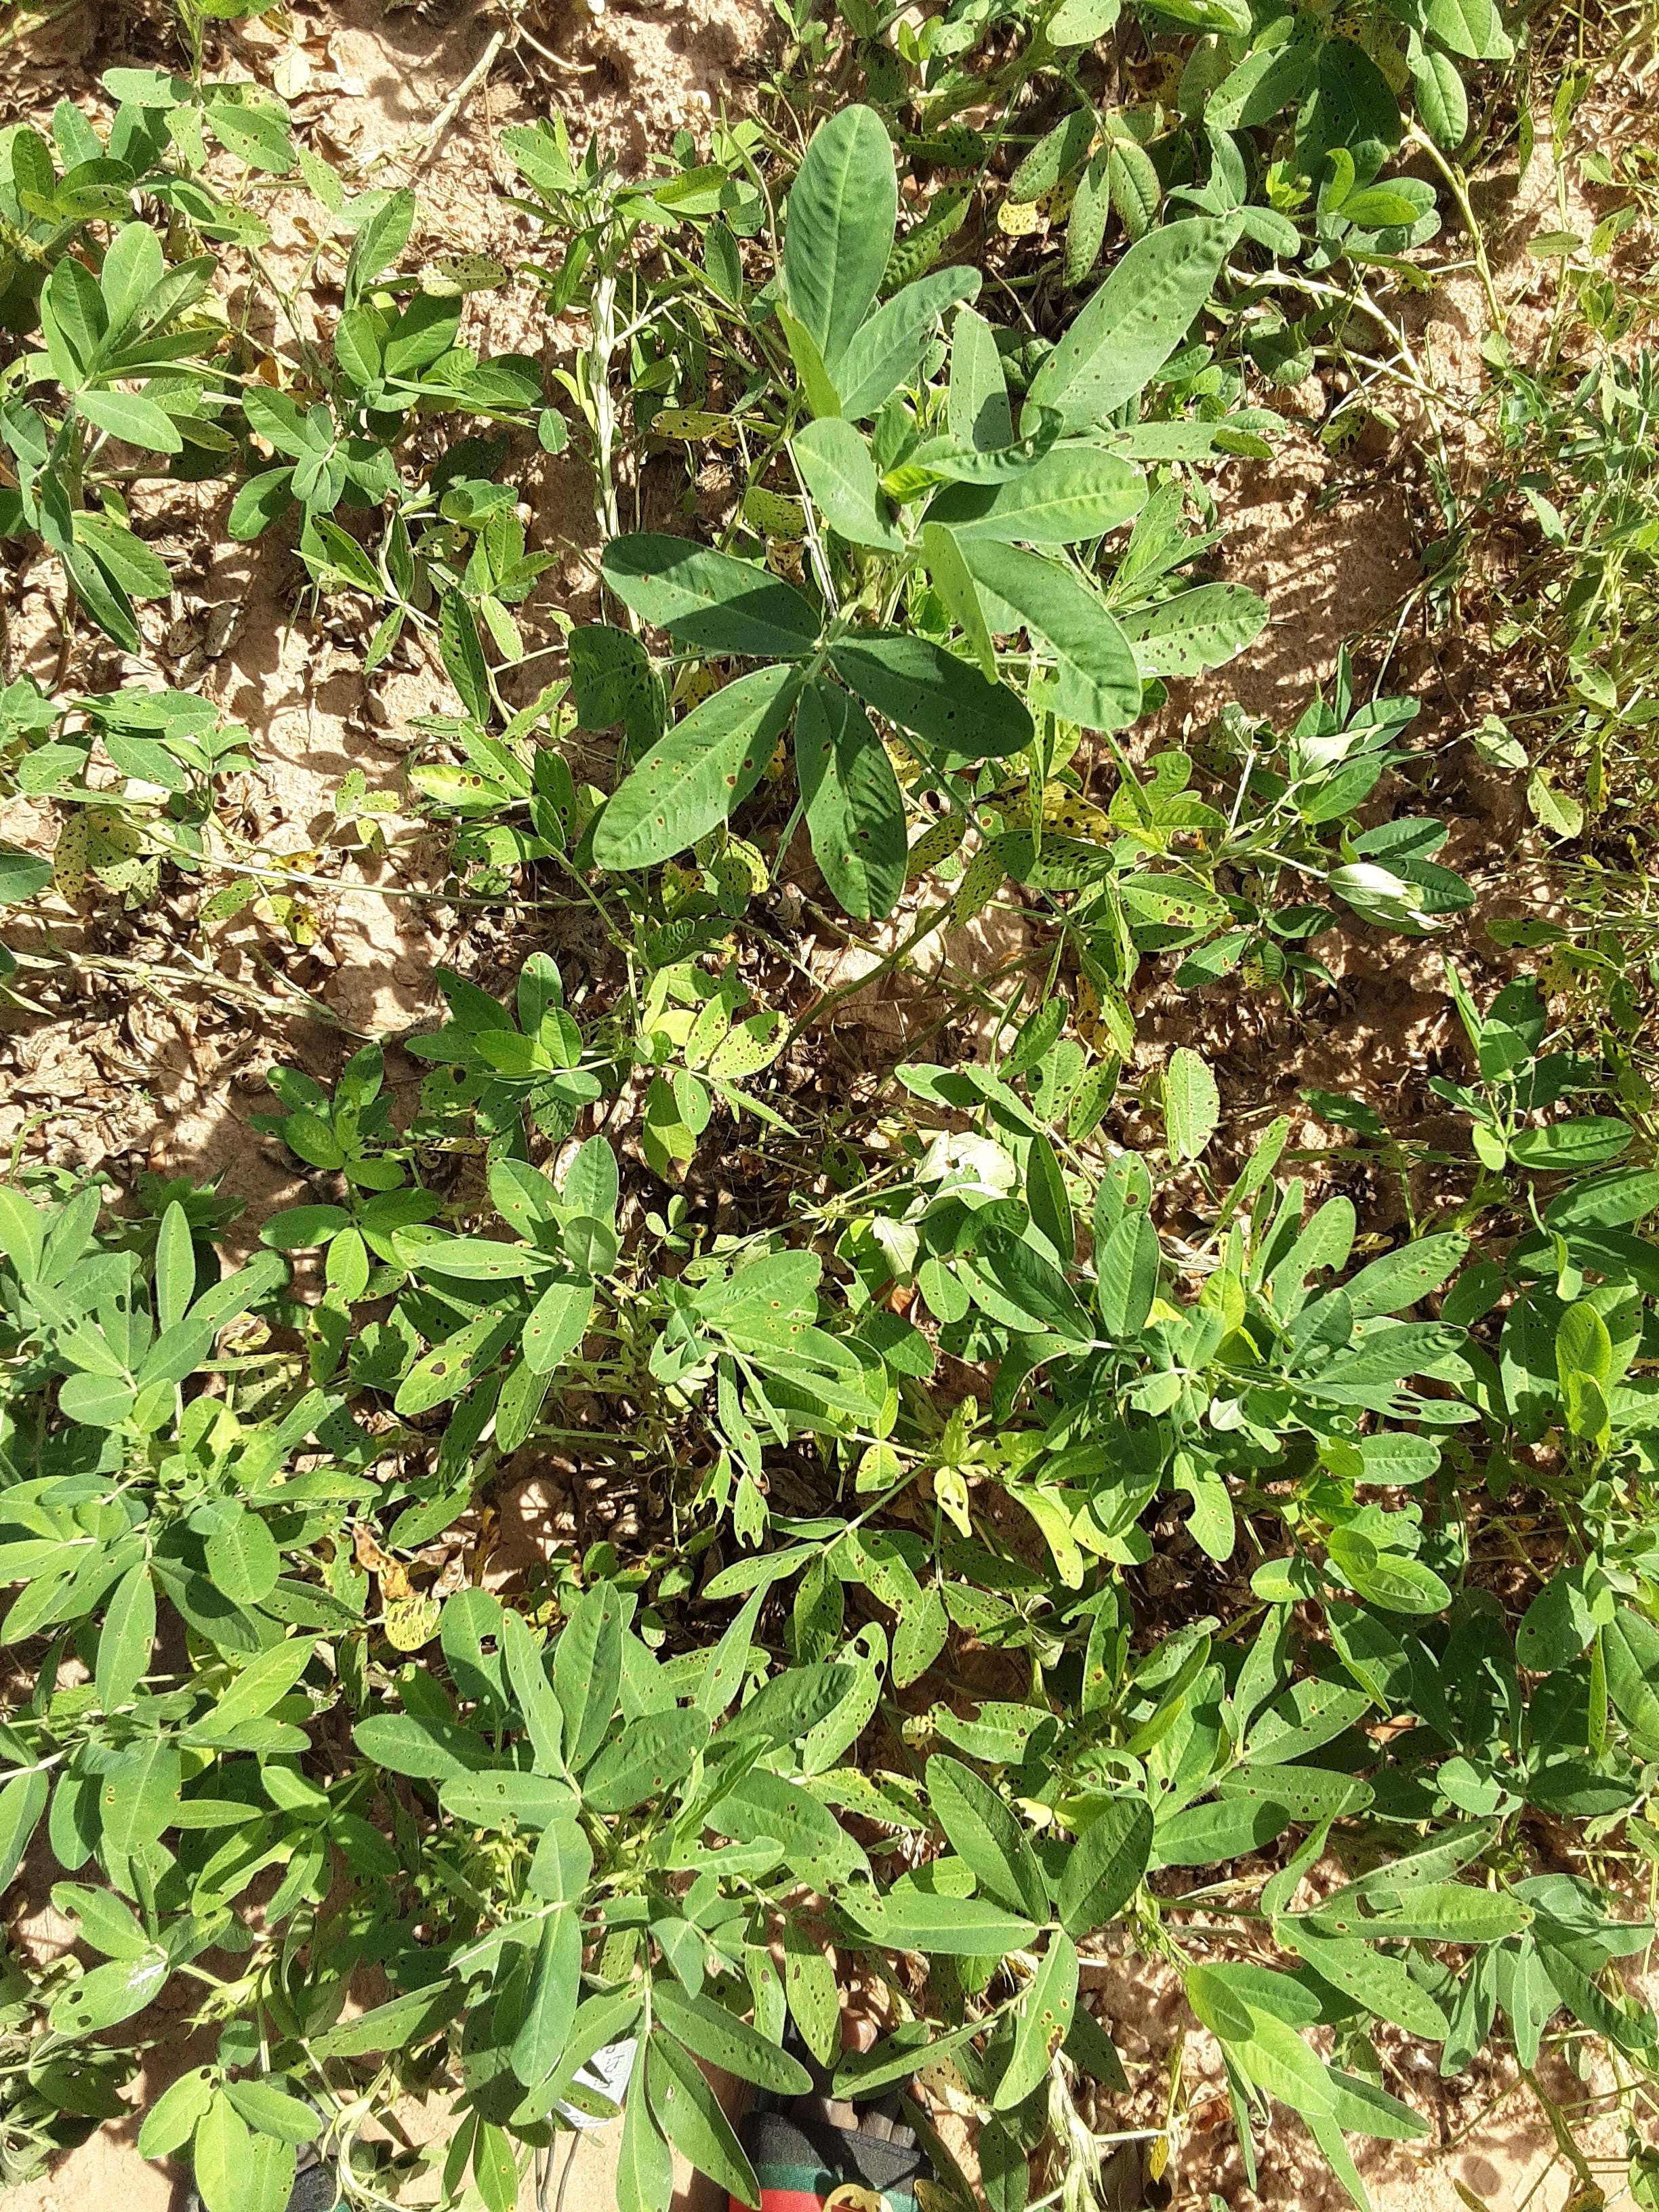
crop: groundnut
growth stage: flowering
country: Senegal
